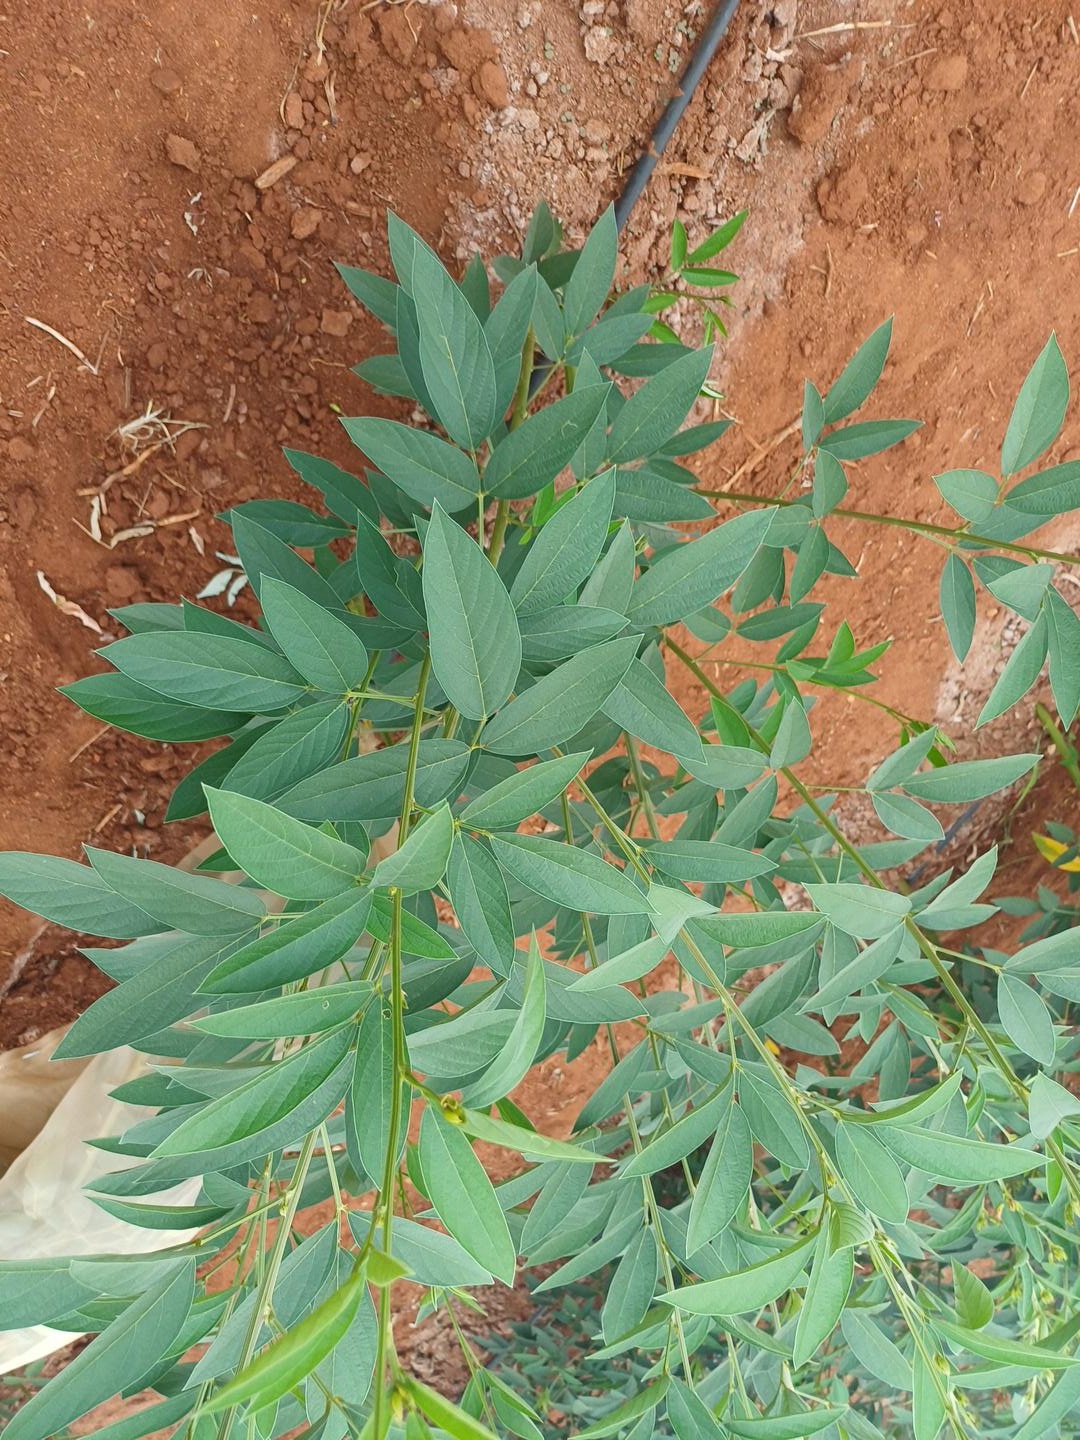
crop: pigeonpea
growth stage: vegetative
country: Kenya
